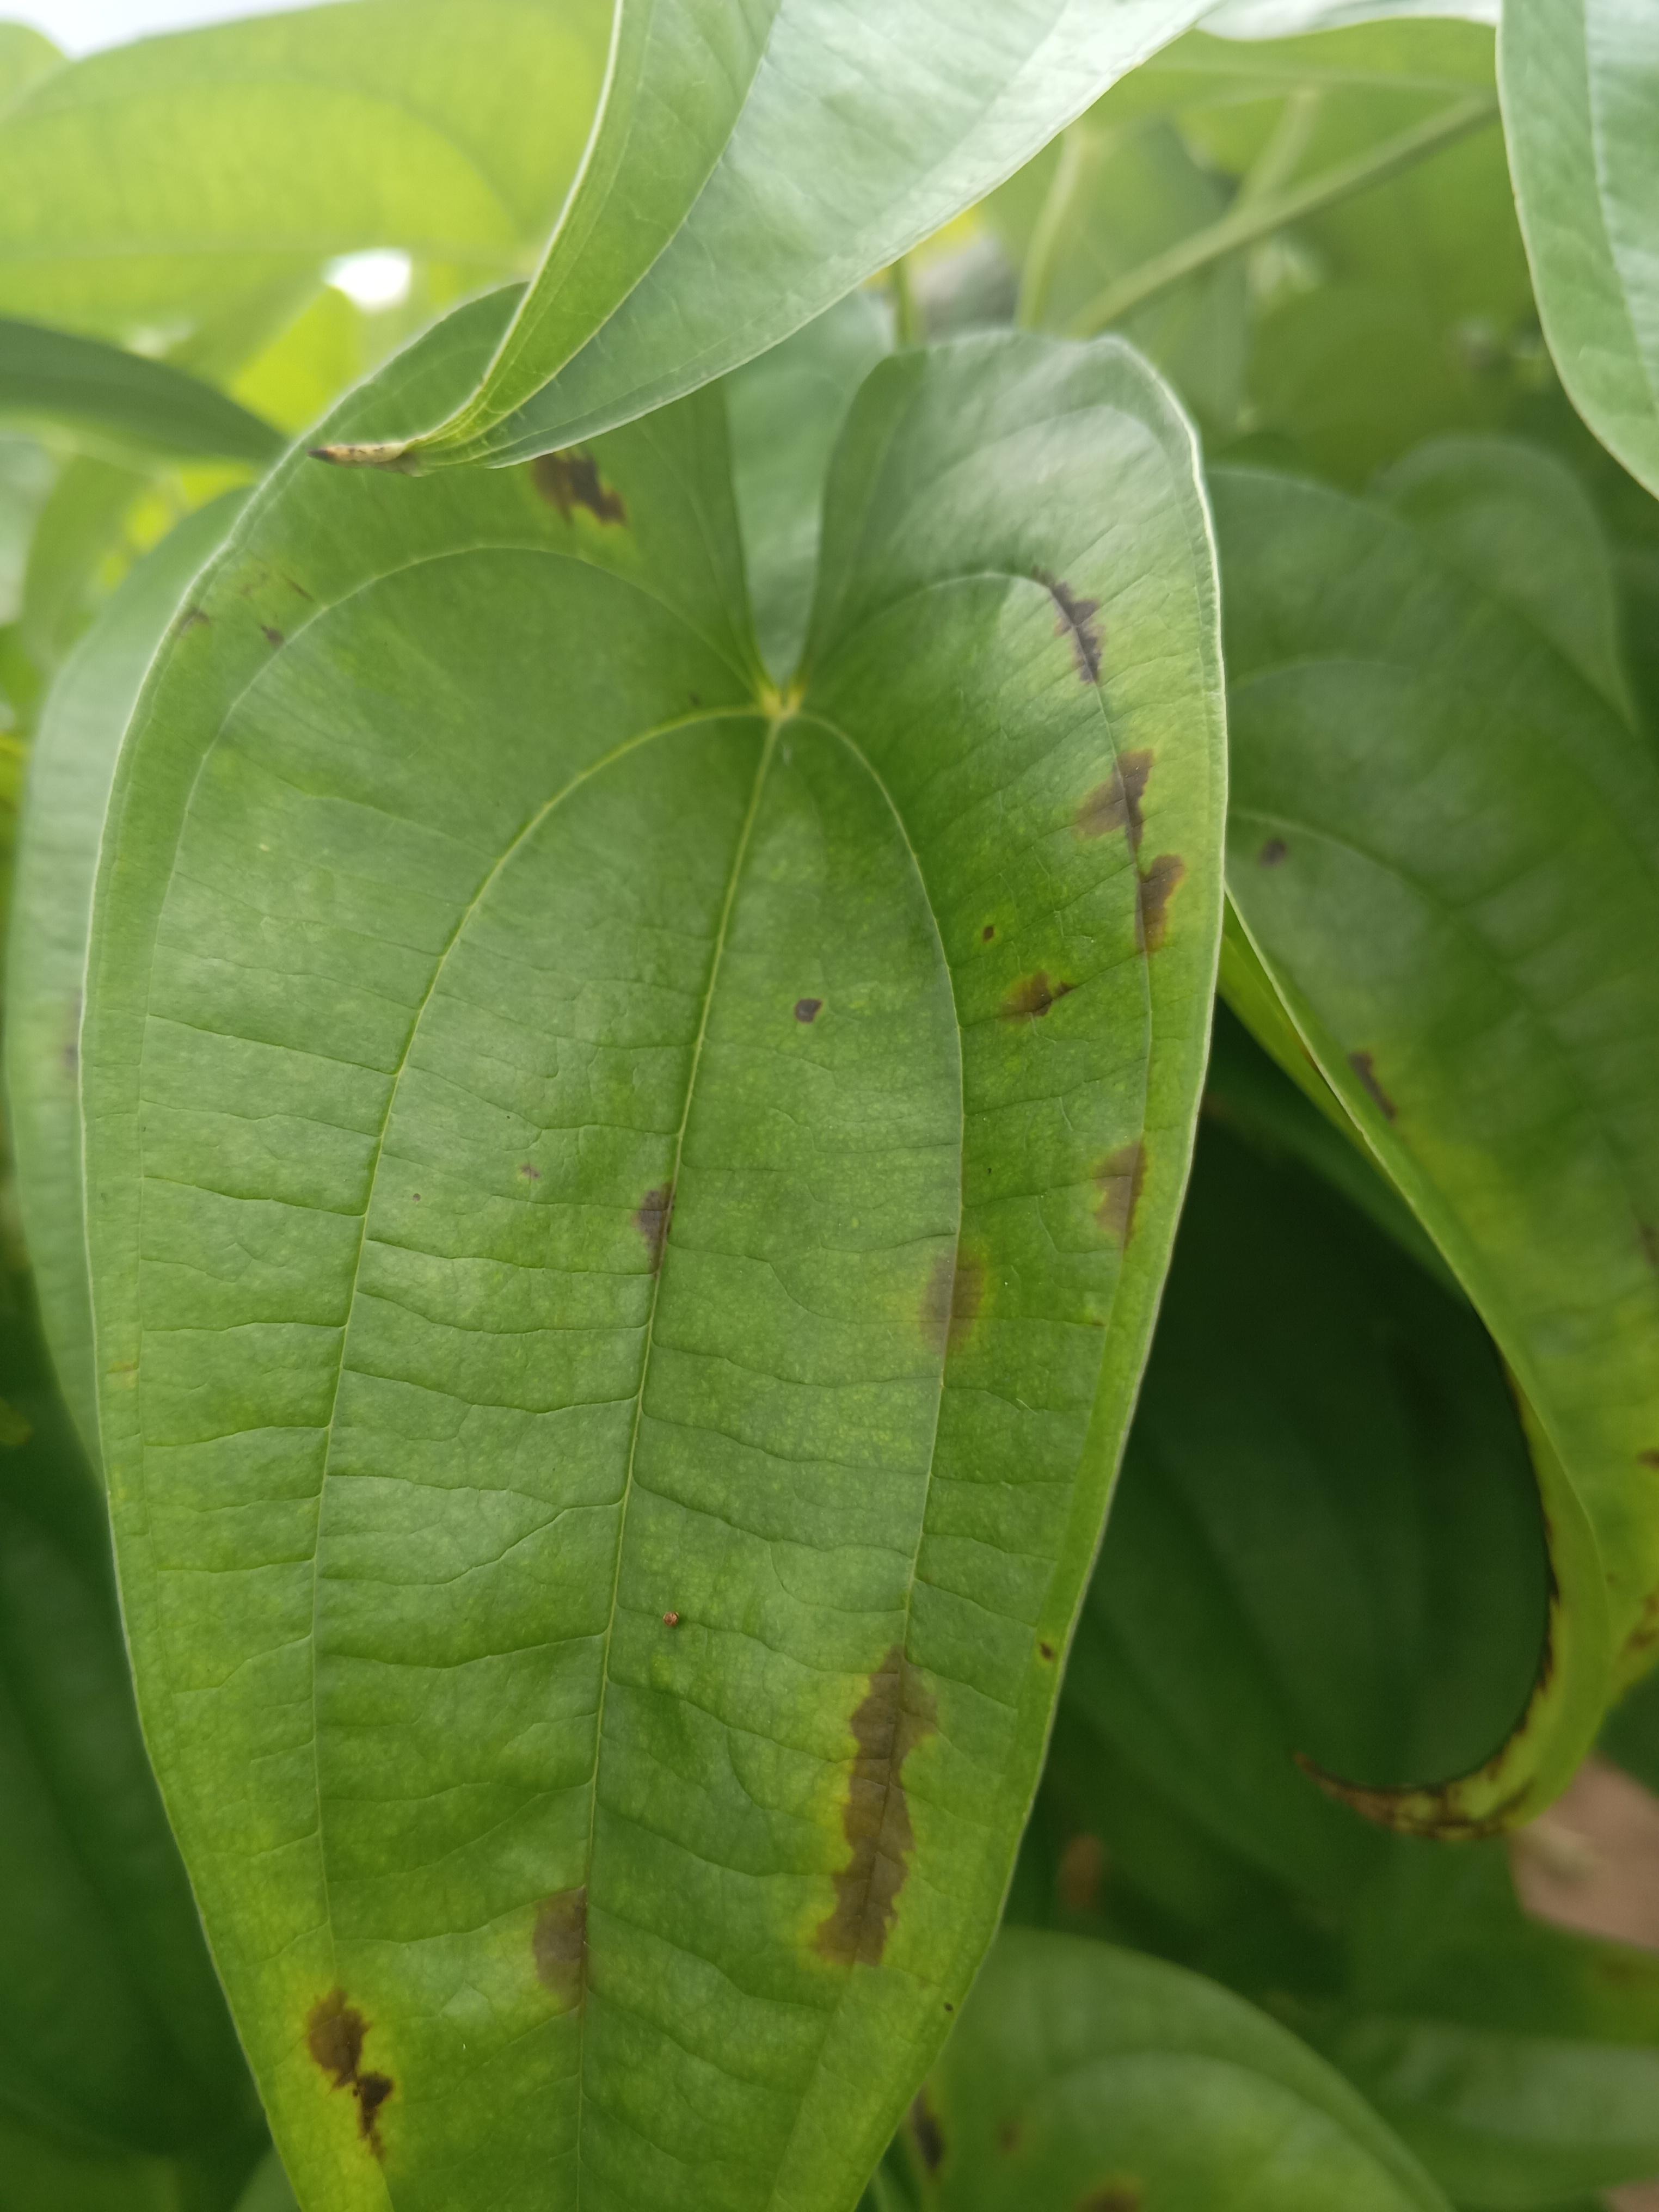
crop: yam
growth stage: vegetative
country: Nigeria
